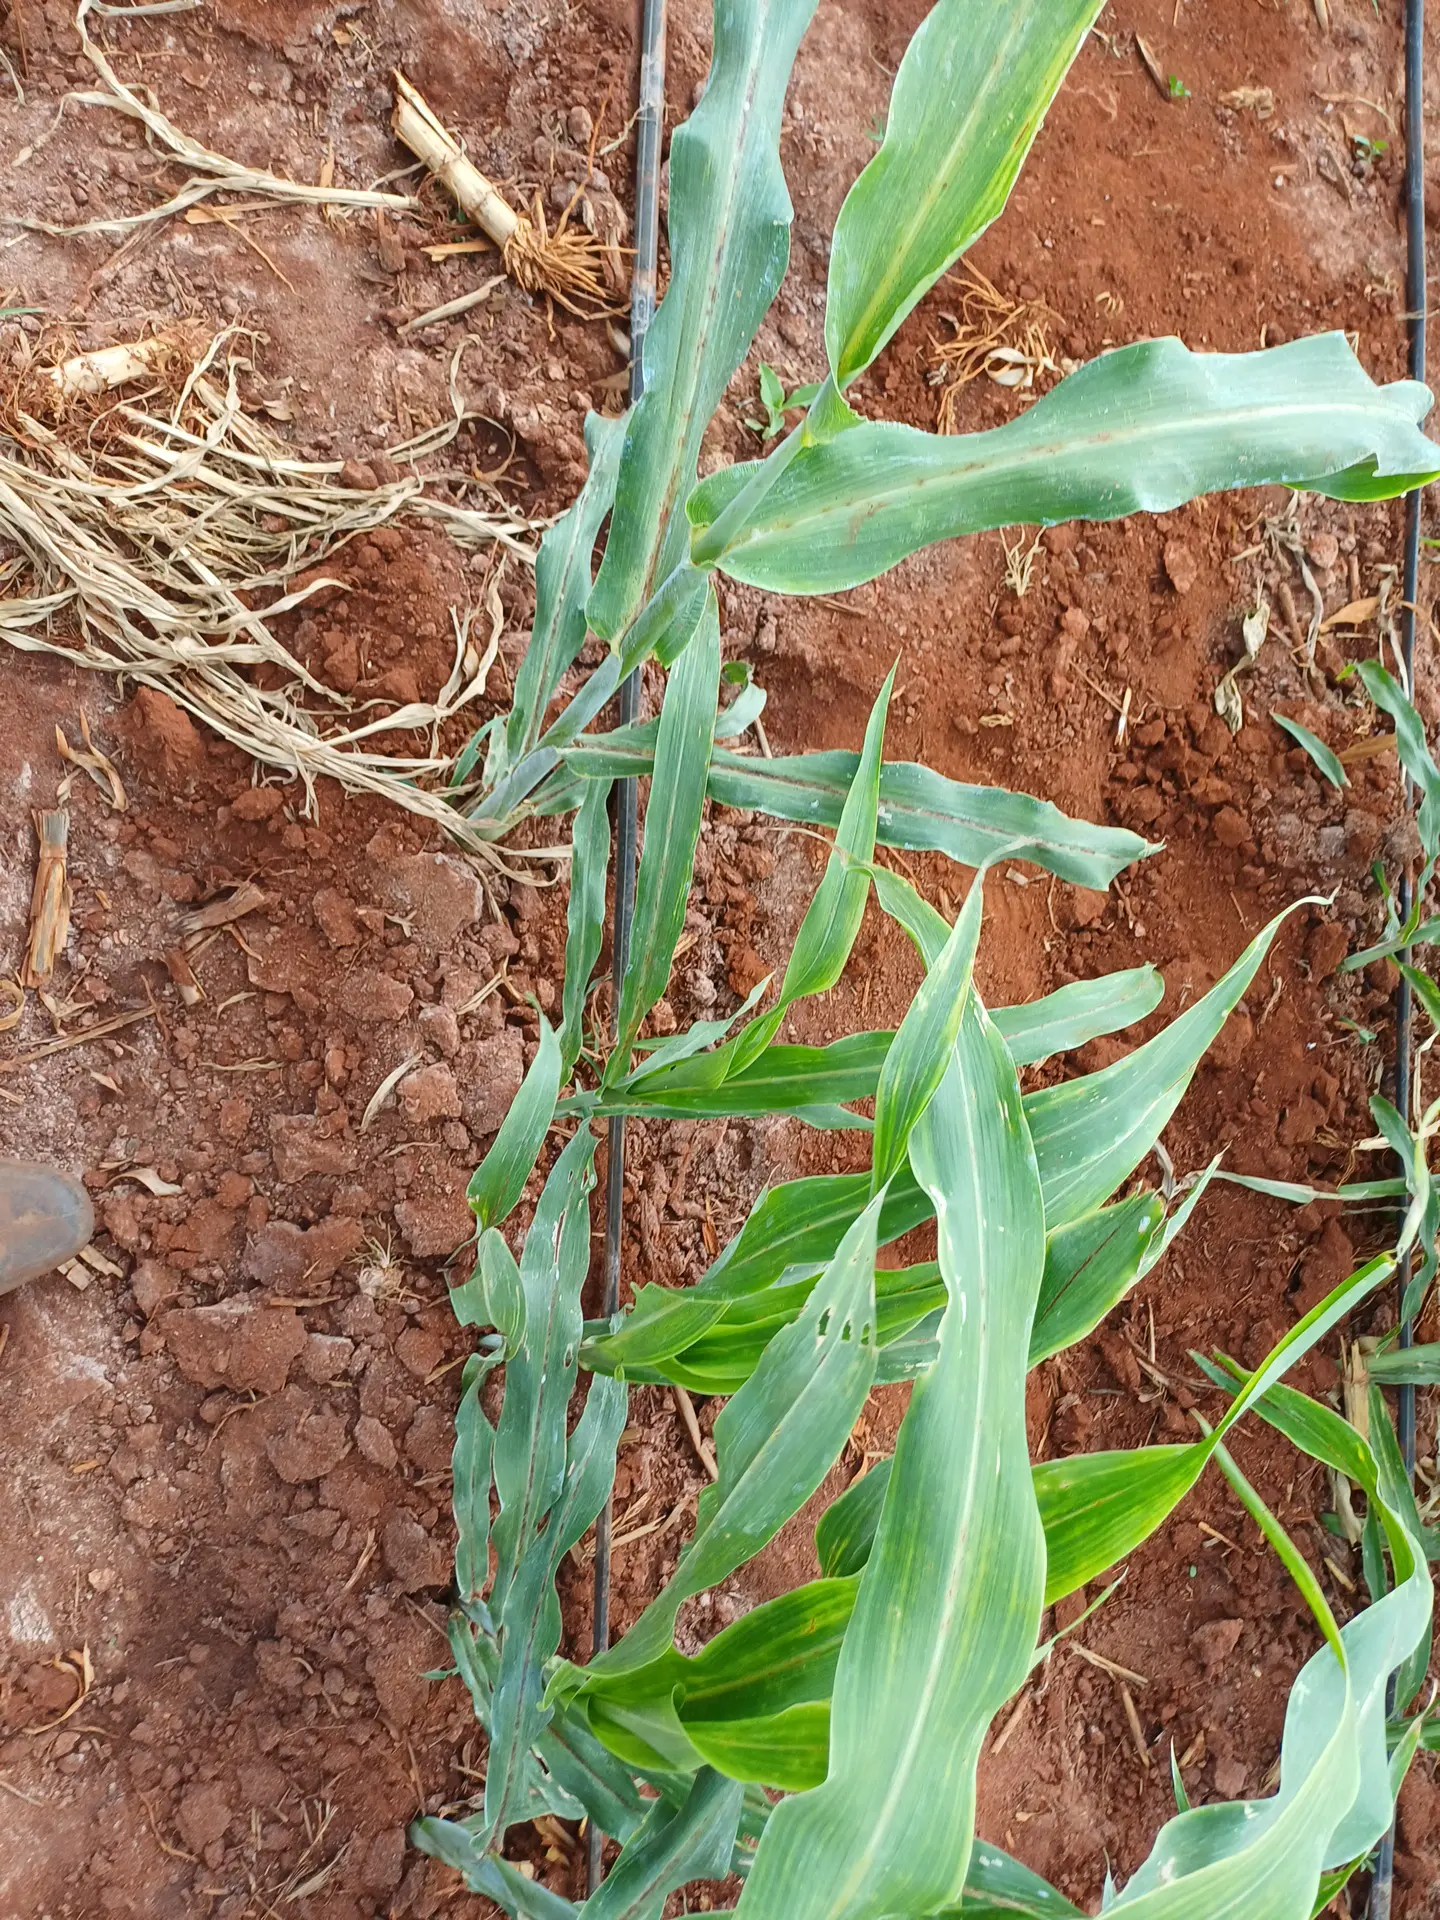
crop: sorghum
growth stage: vegetative
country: Kenya
